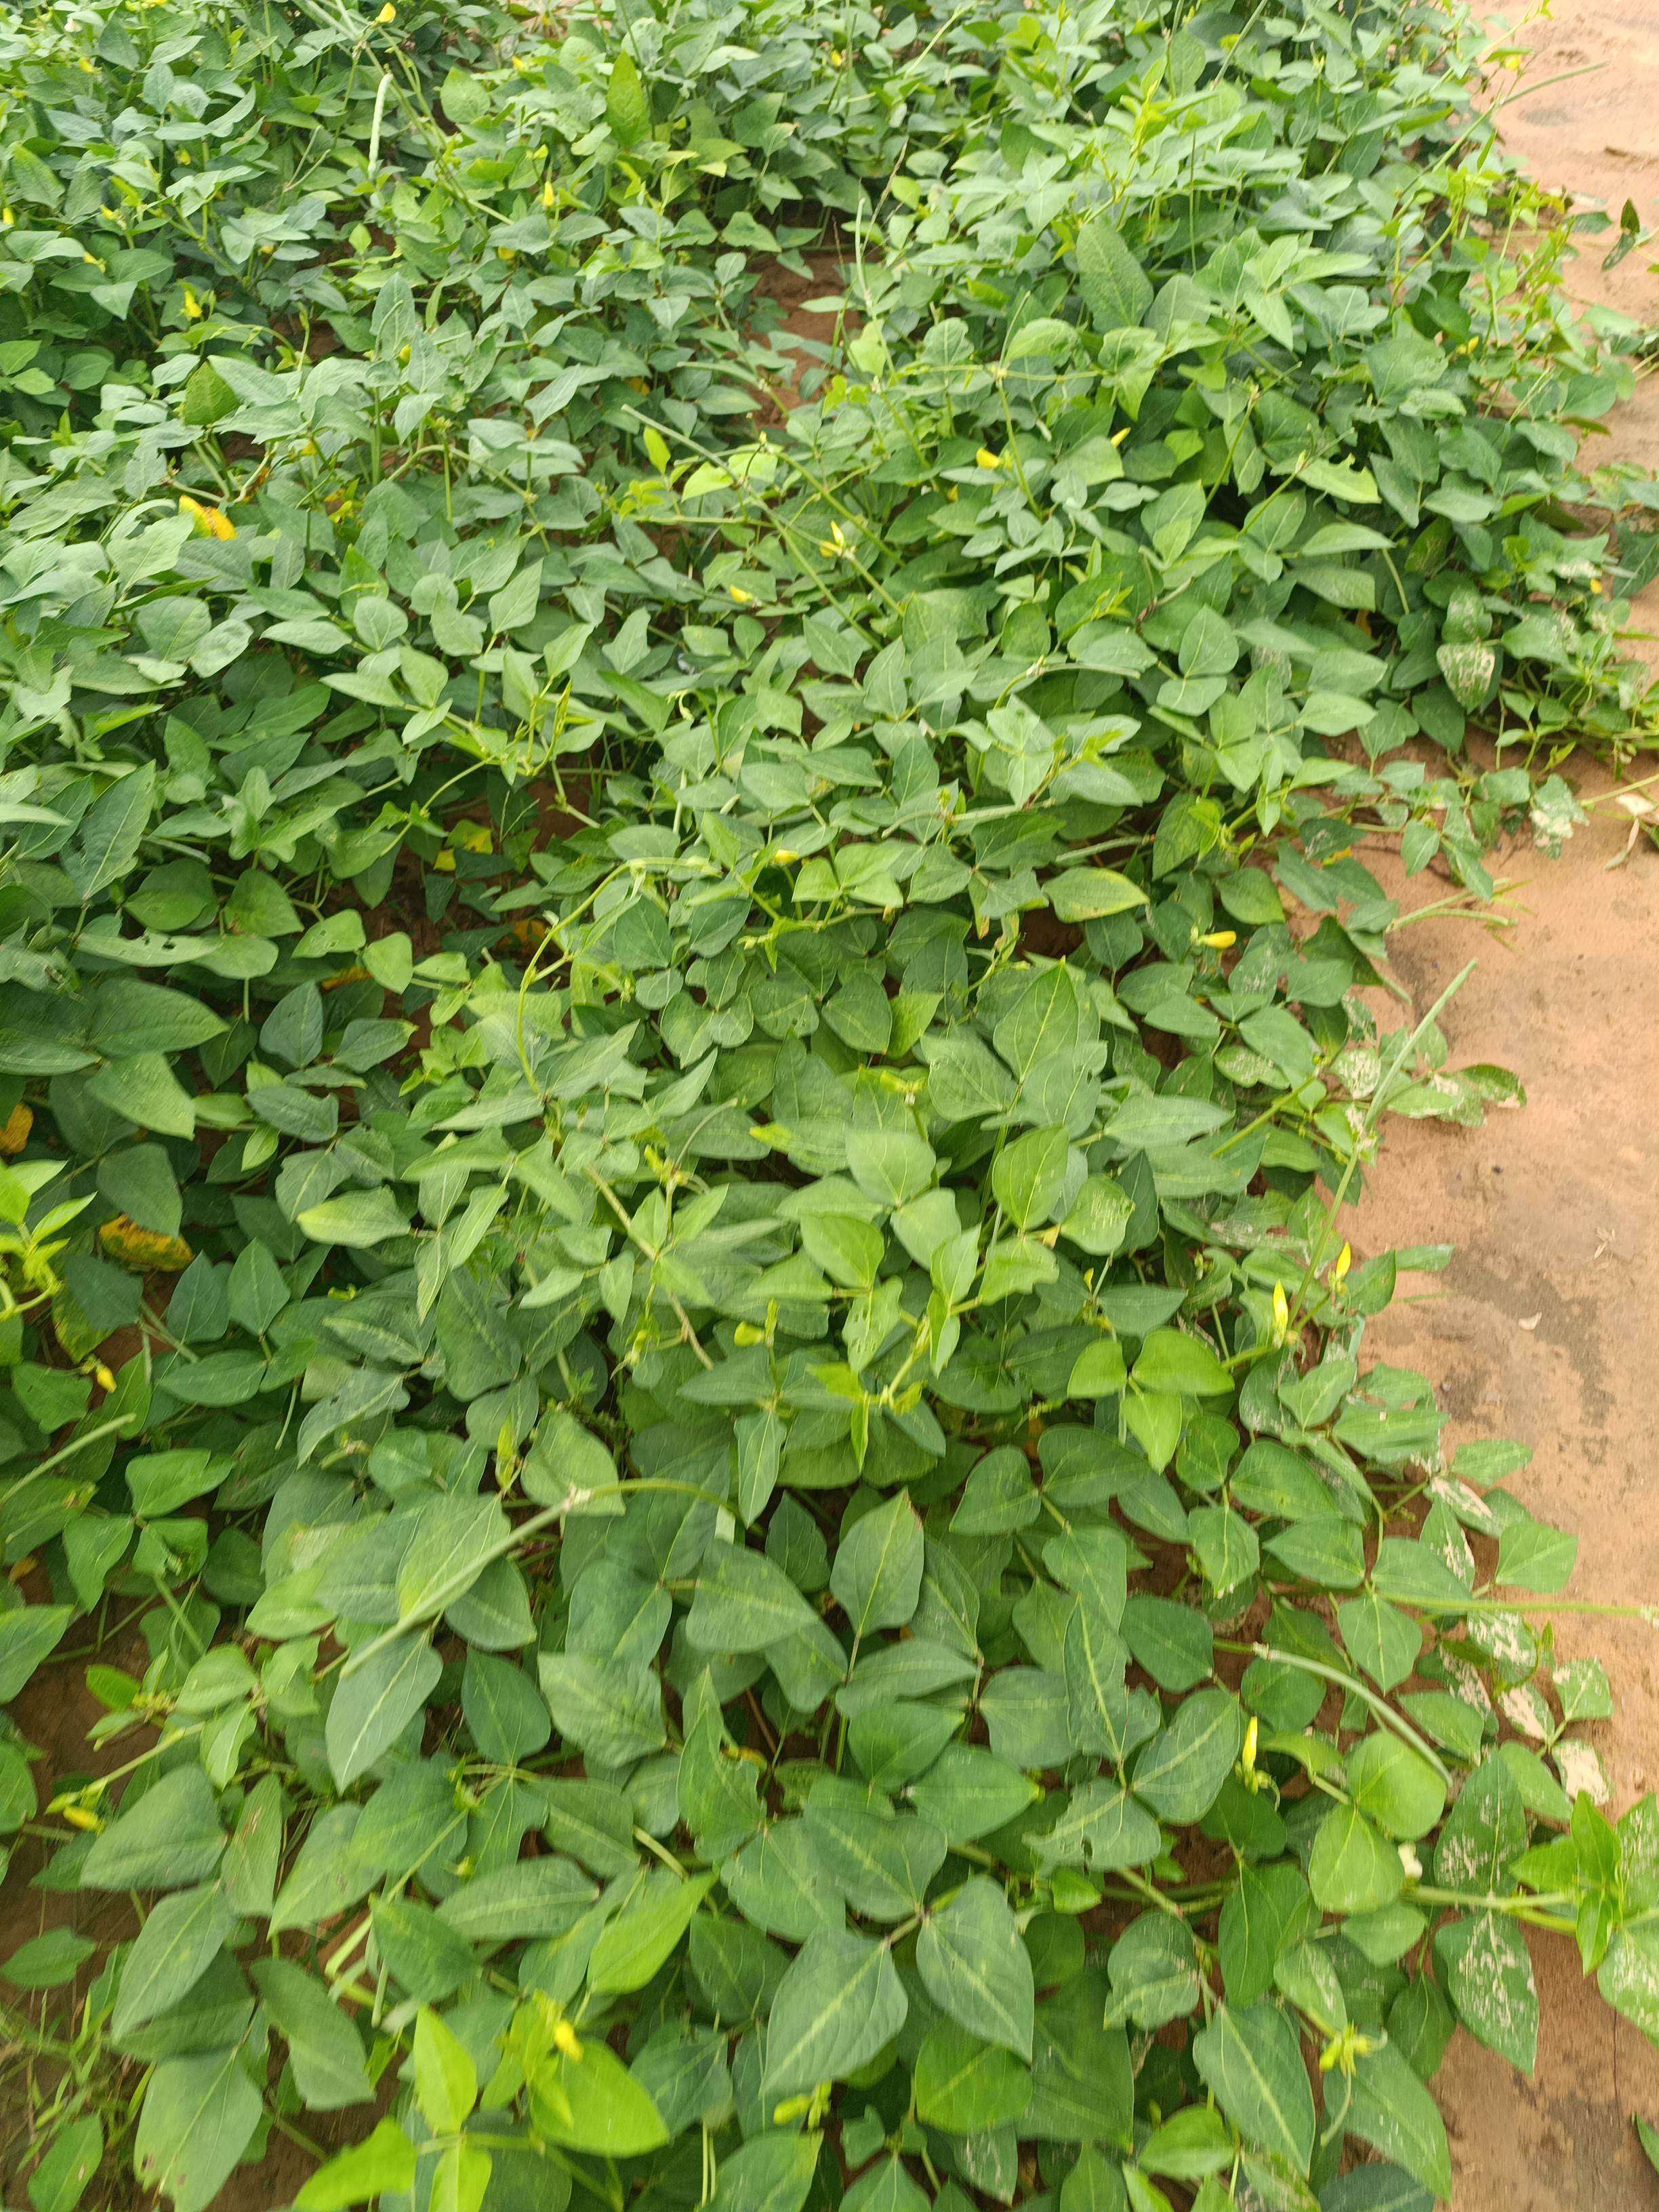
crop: cowpea
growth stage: development pod
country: Nigeria
